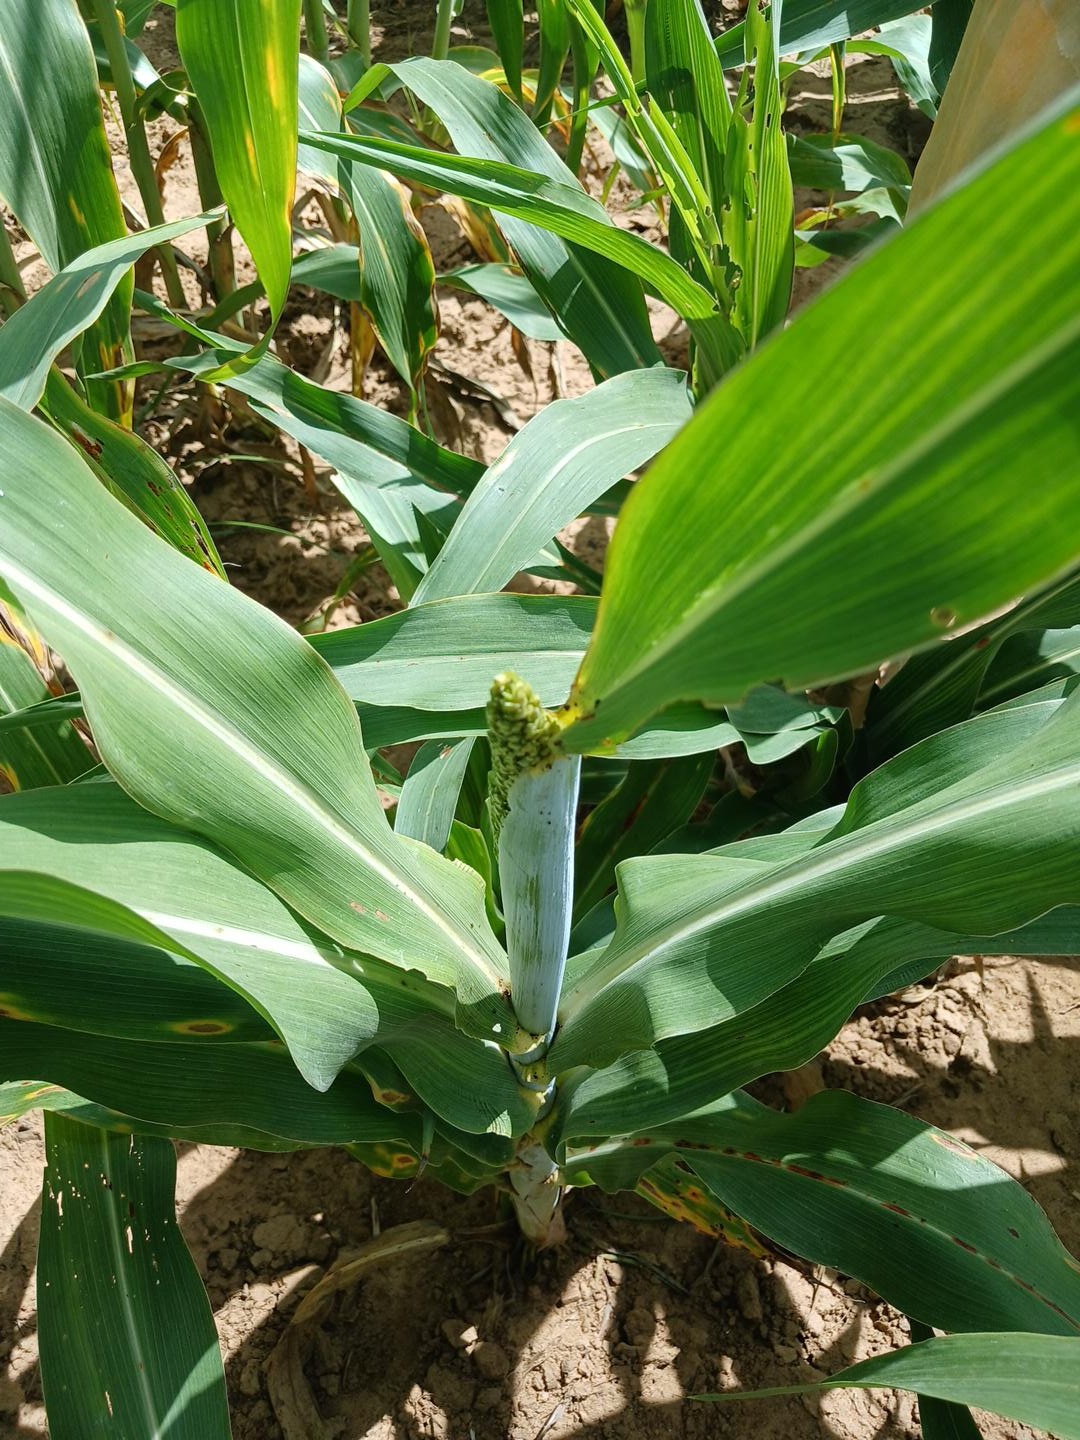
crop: sorghum
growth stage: heading tuber
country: Senegal
